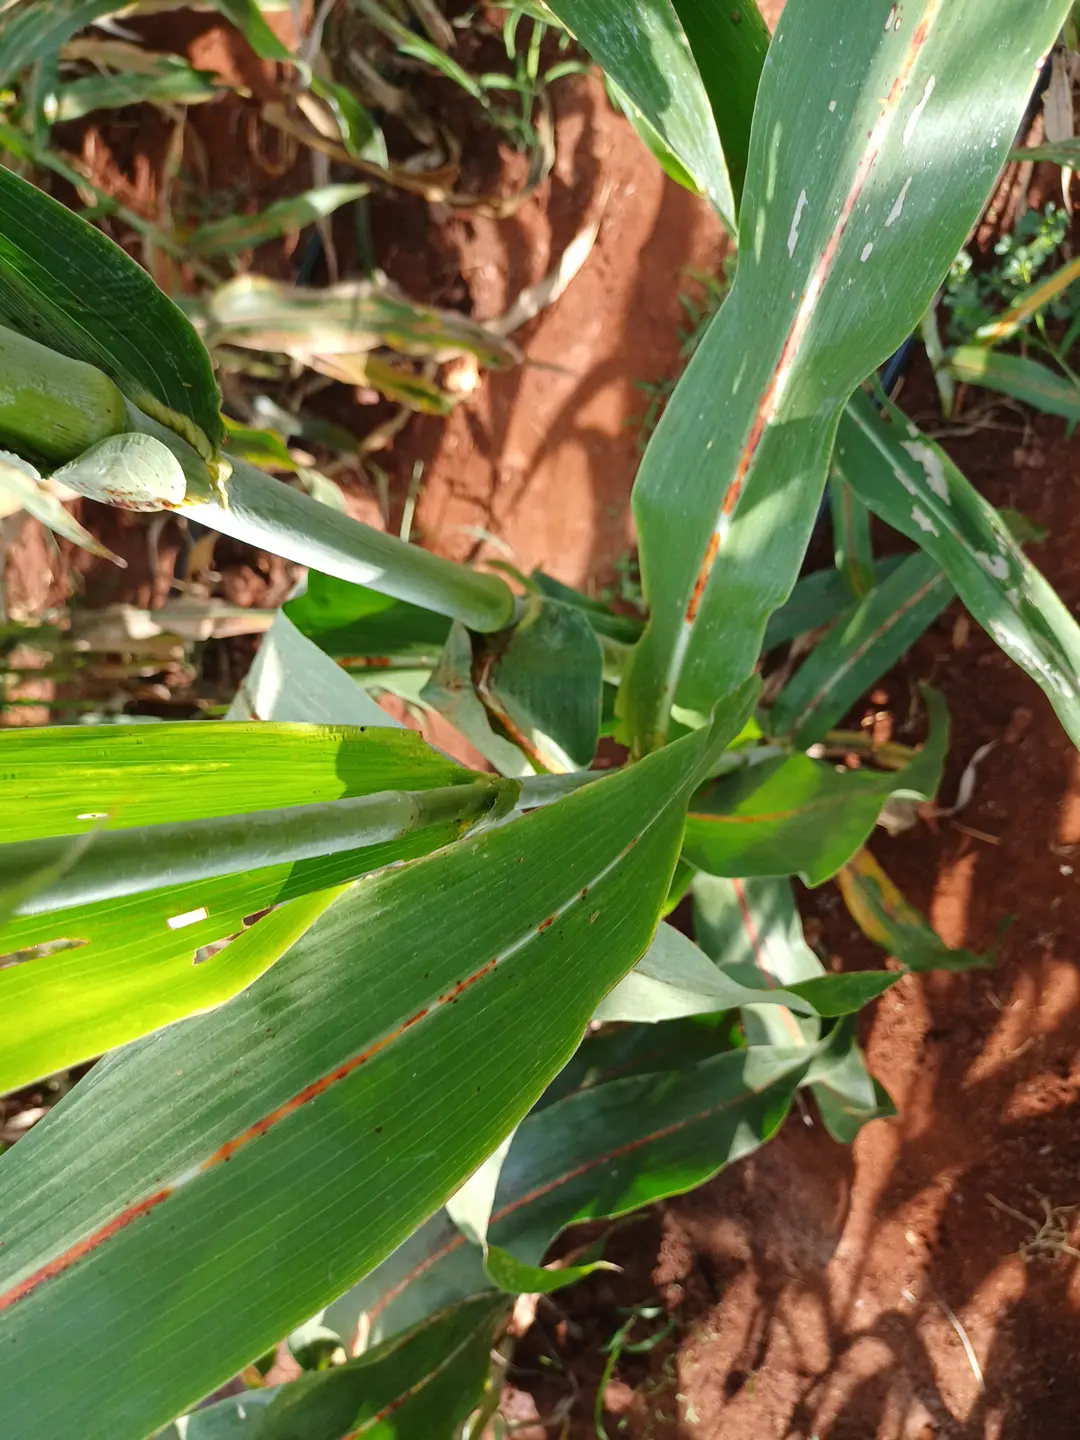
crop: sorghum
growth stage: filling grain
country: Kenya
